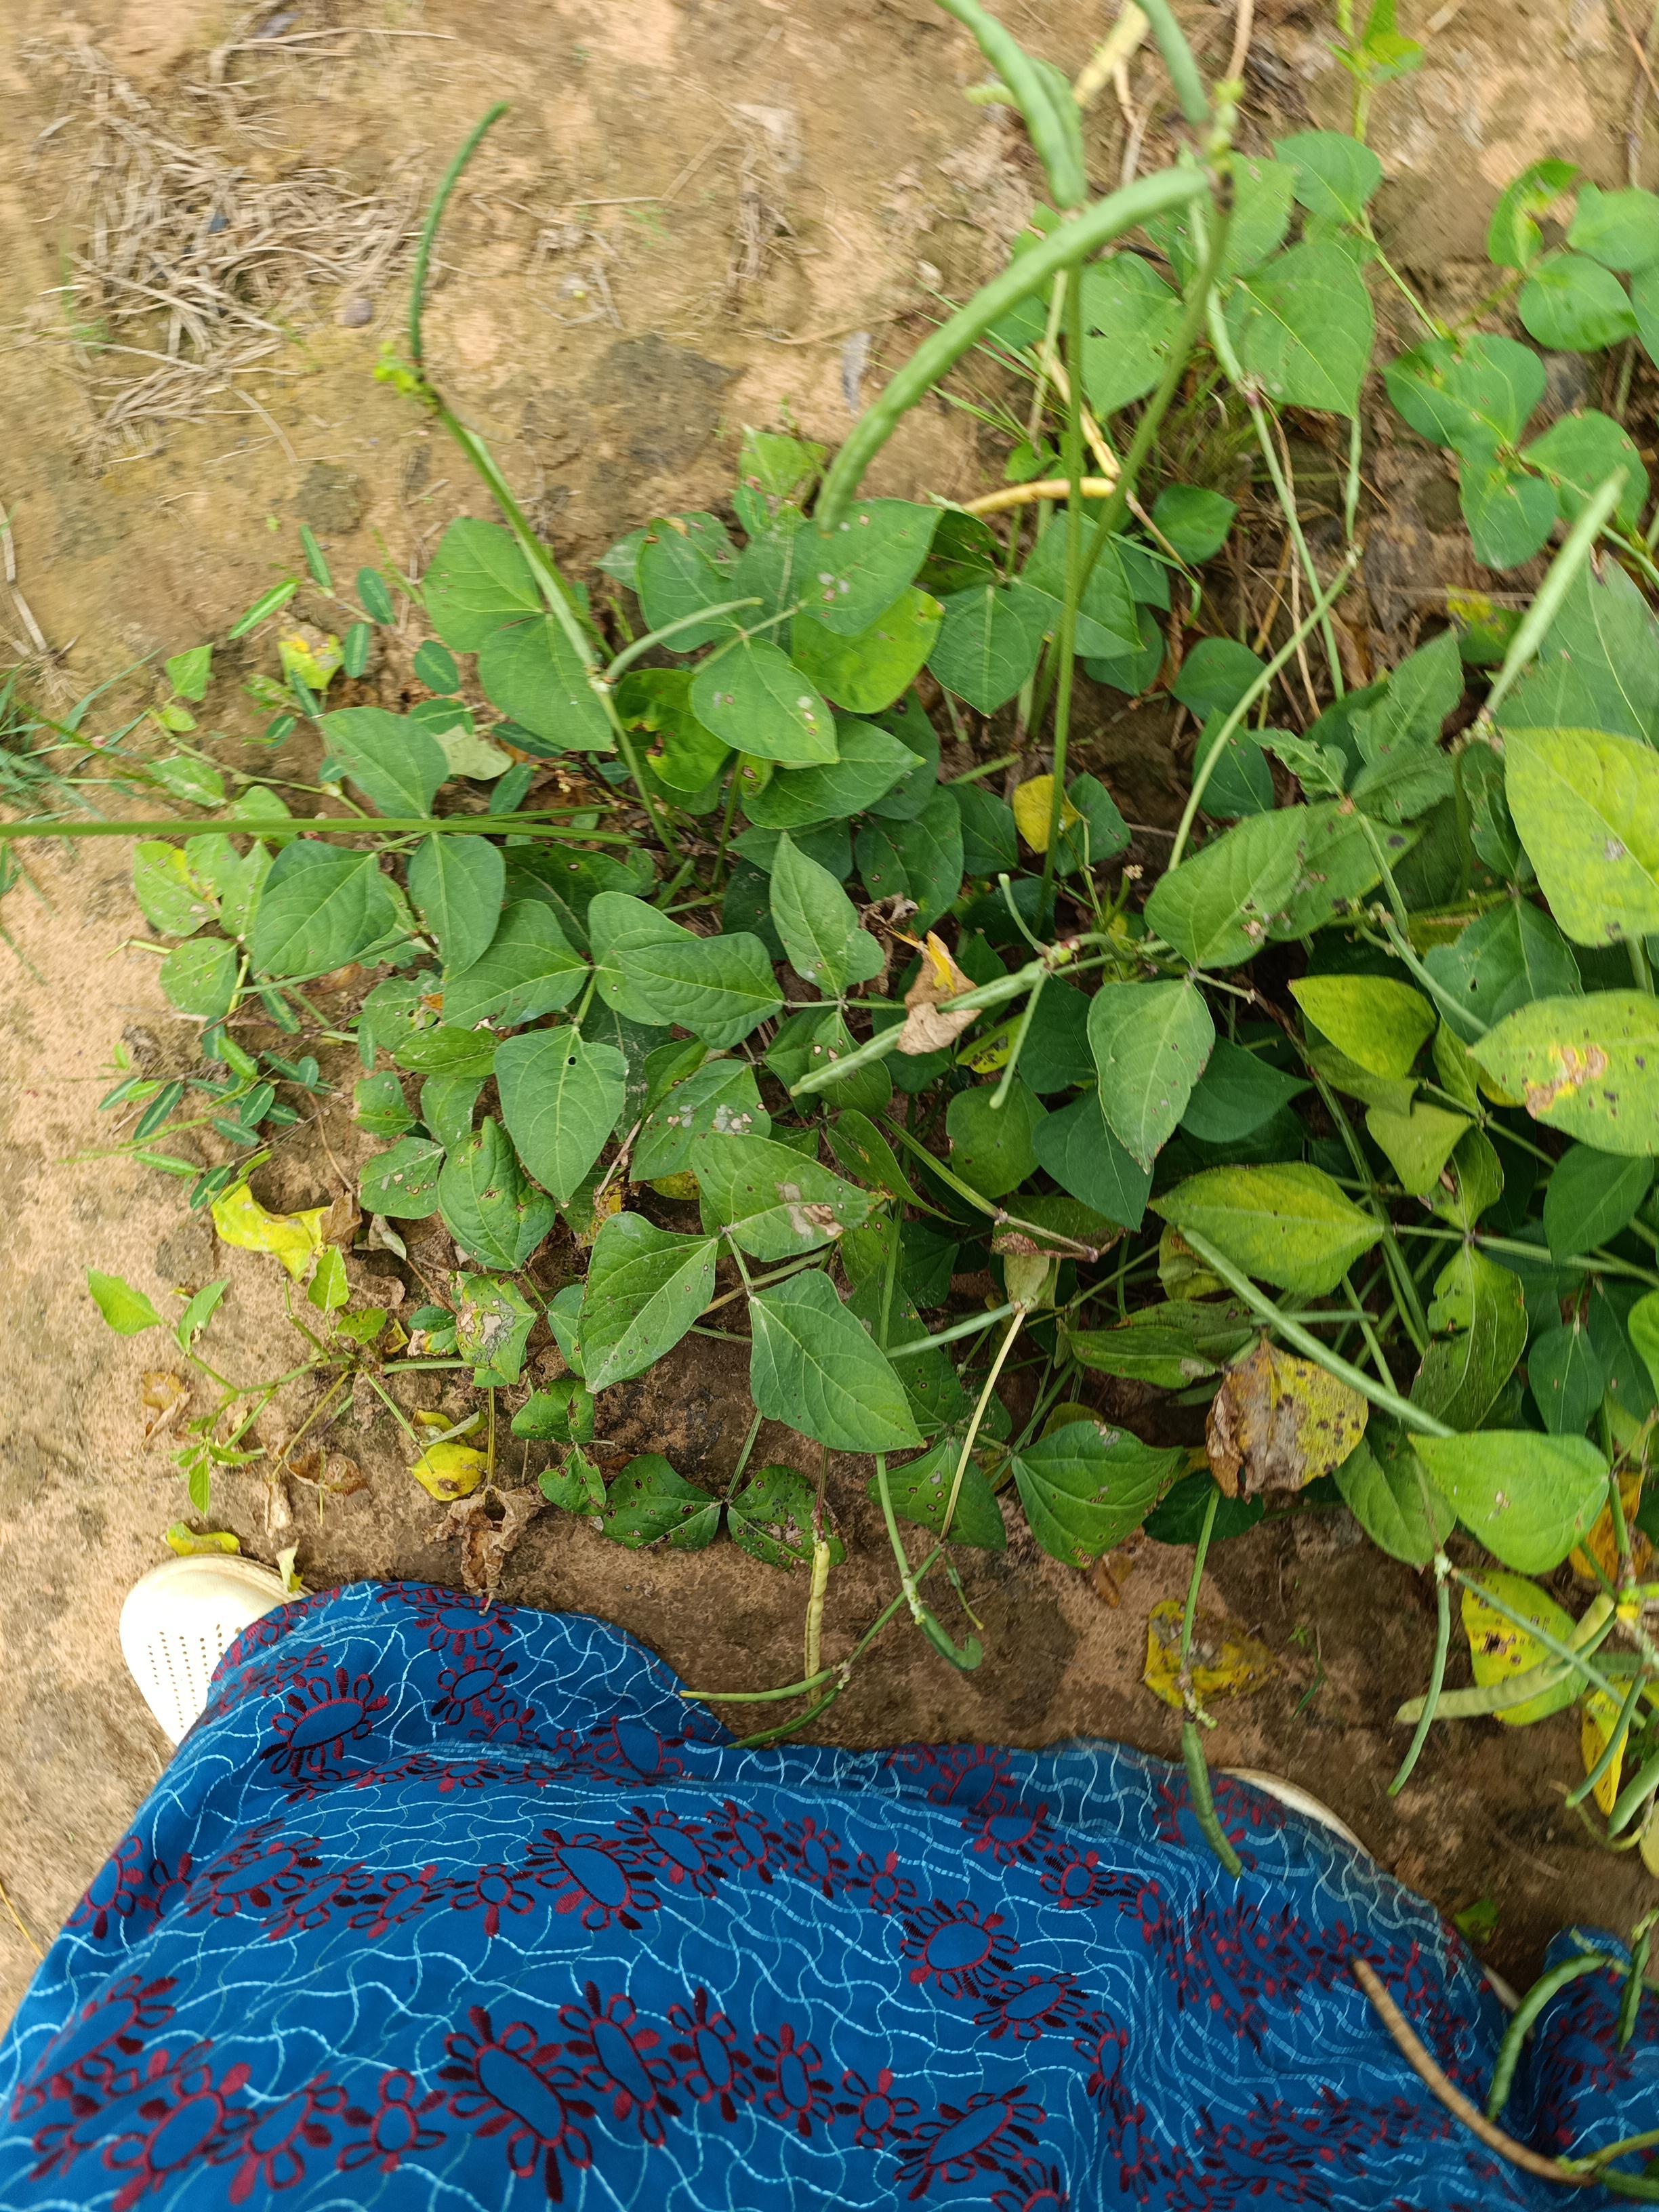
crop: cowpea
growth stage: maturity
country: Nigeria
